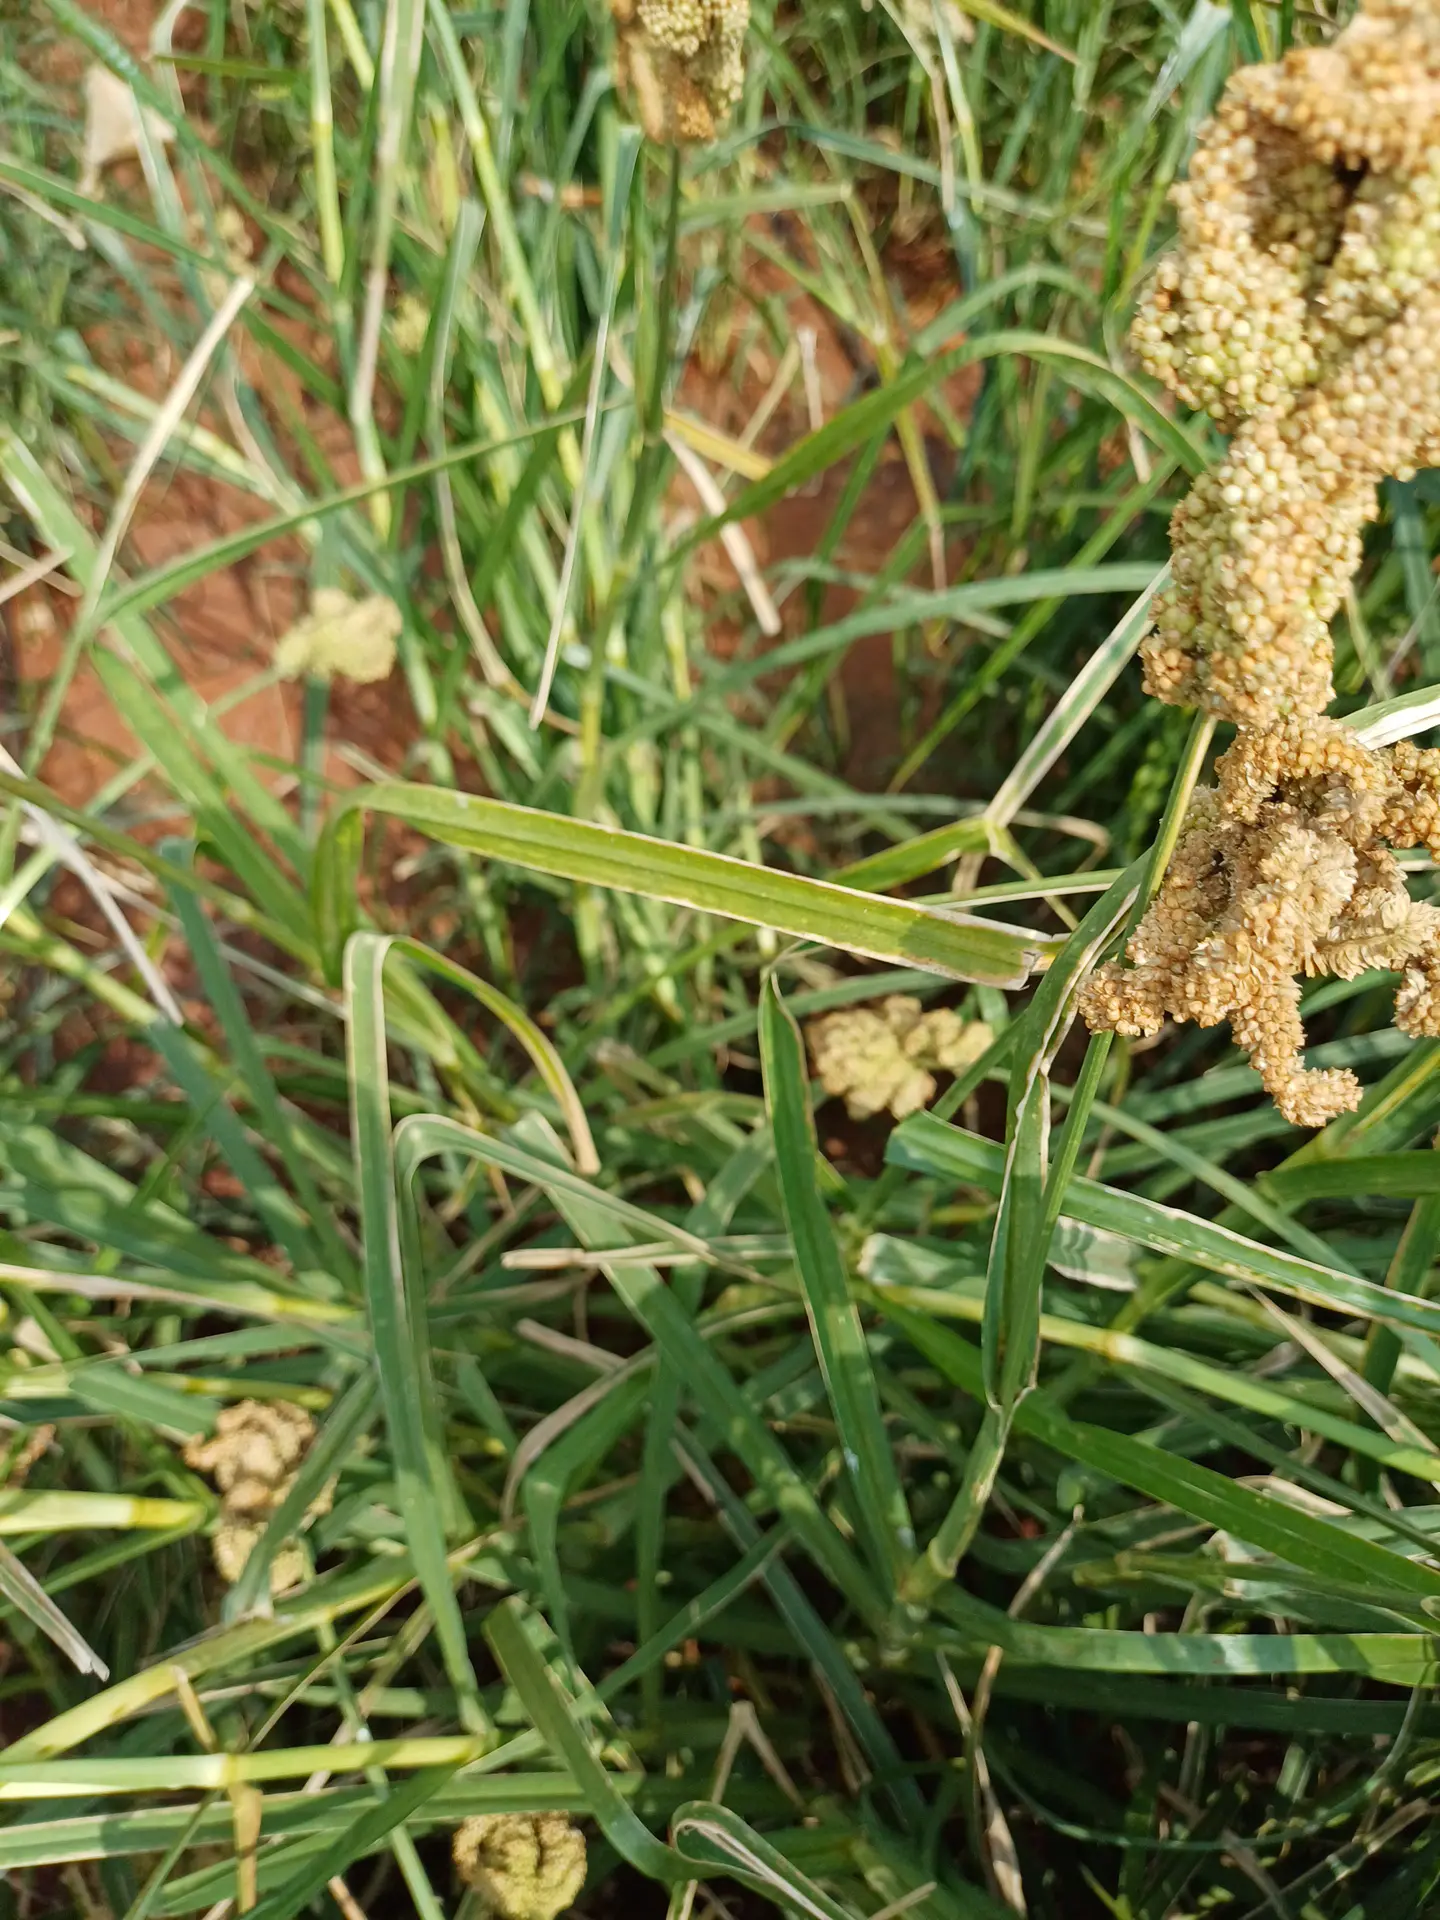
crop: finger millet
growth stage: filling grain
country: Kenya
